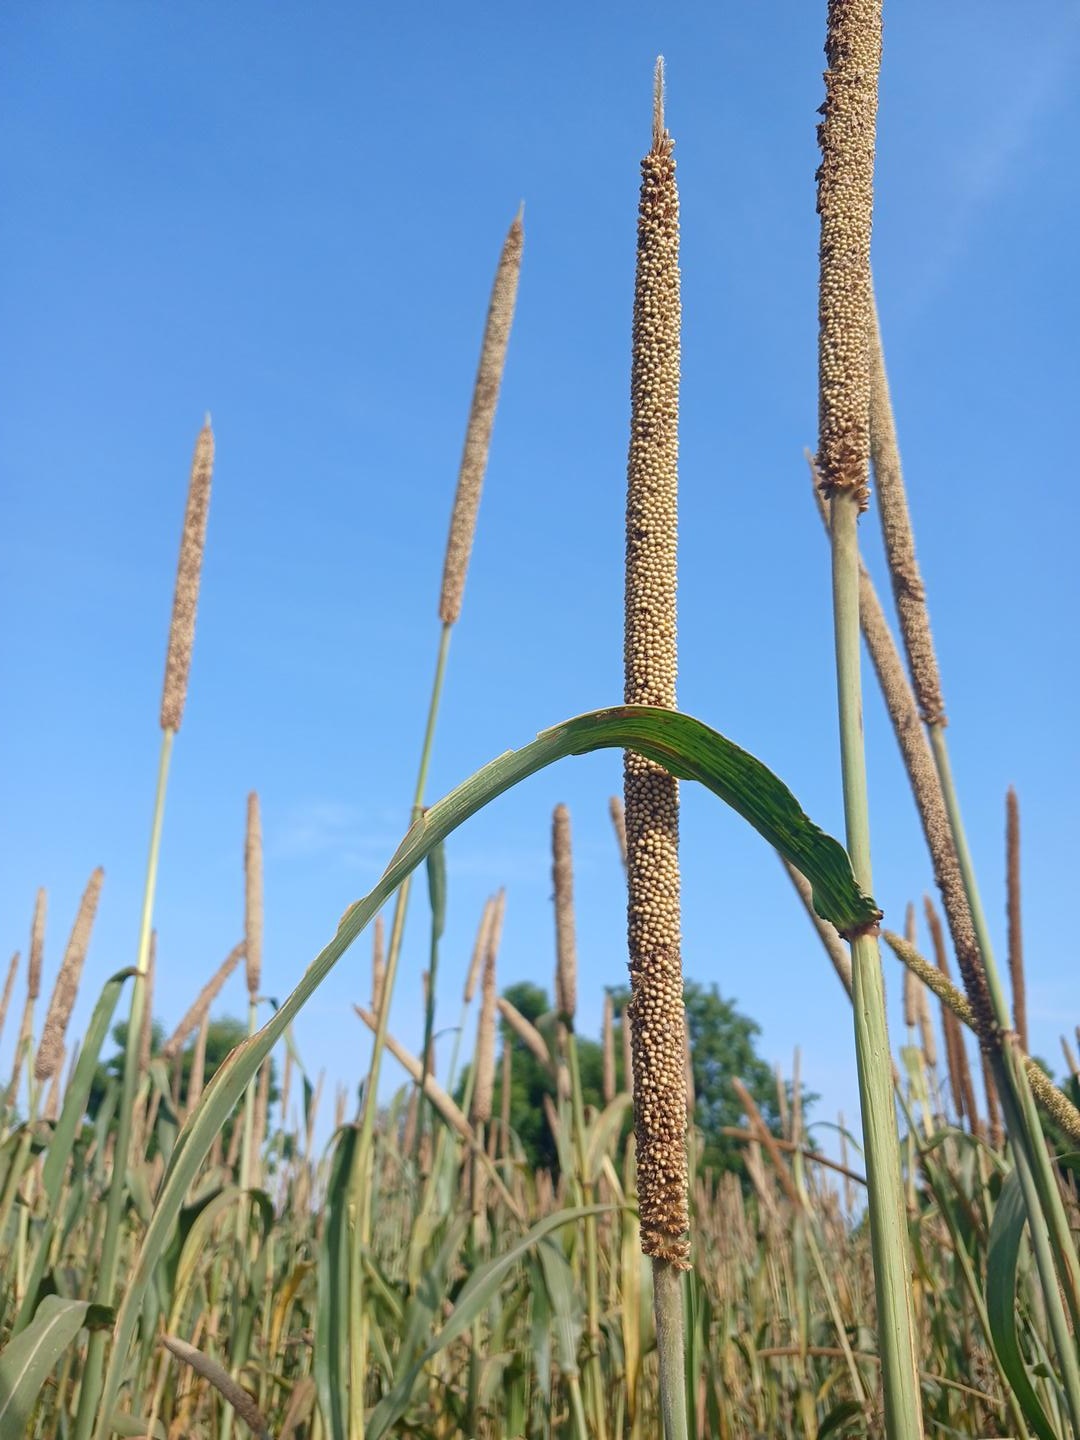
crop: pearl millet
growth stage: maturity
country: Senegal
